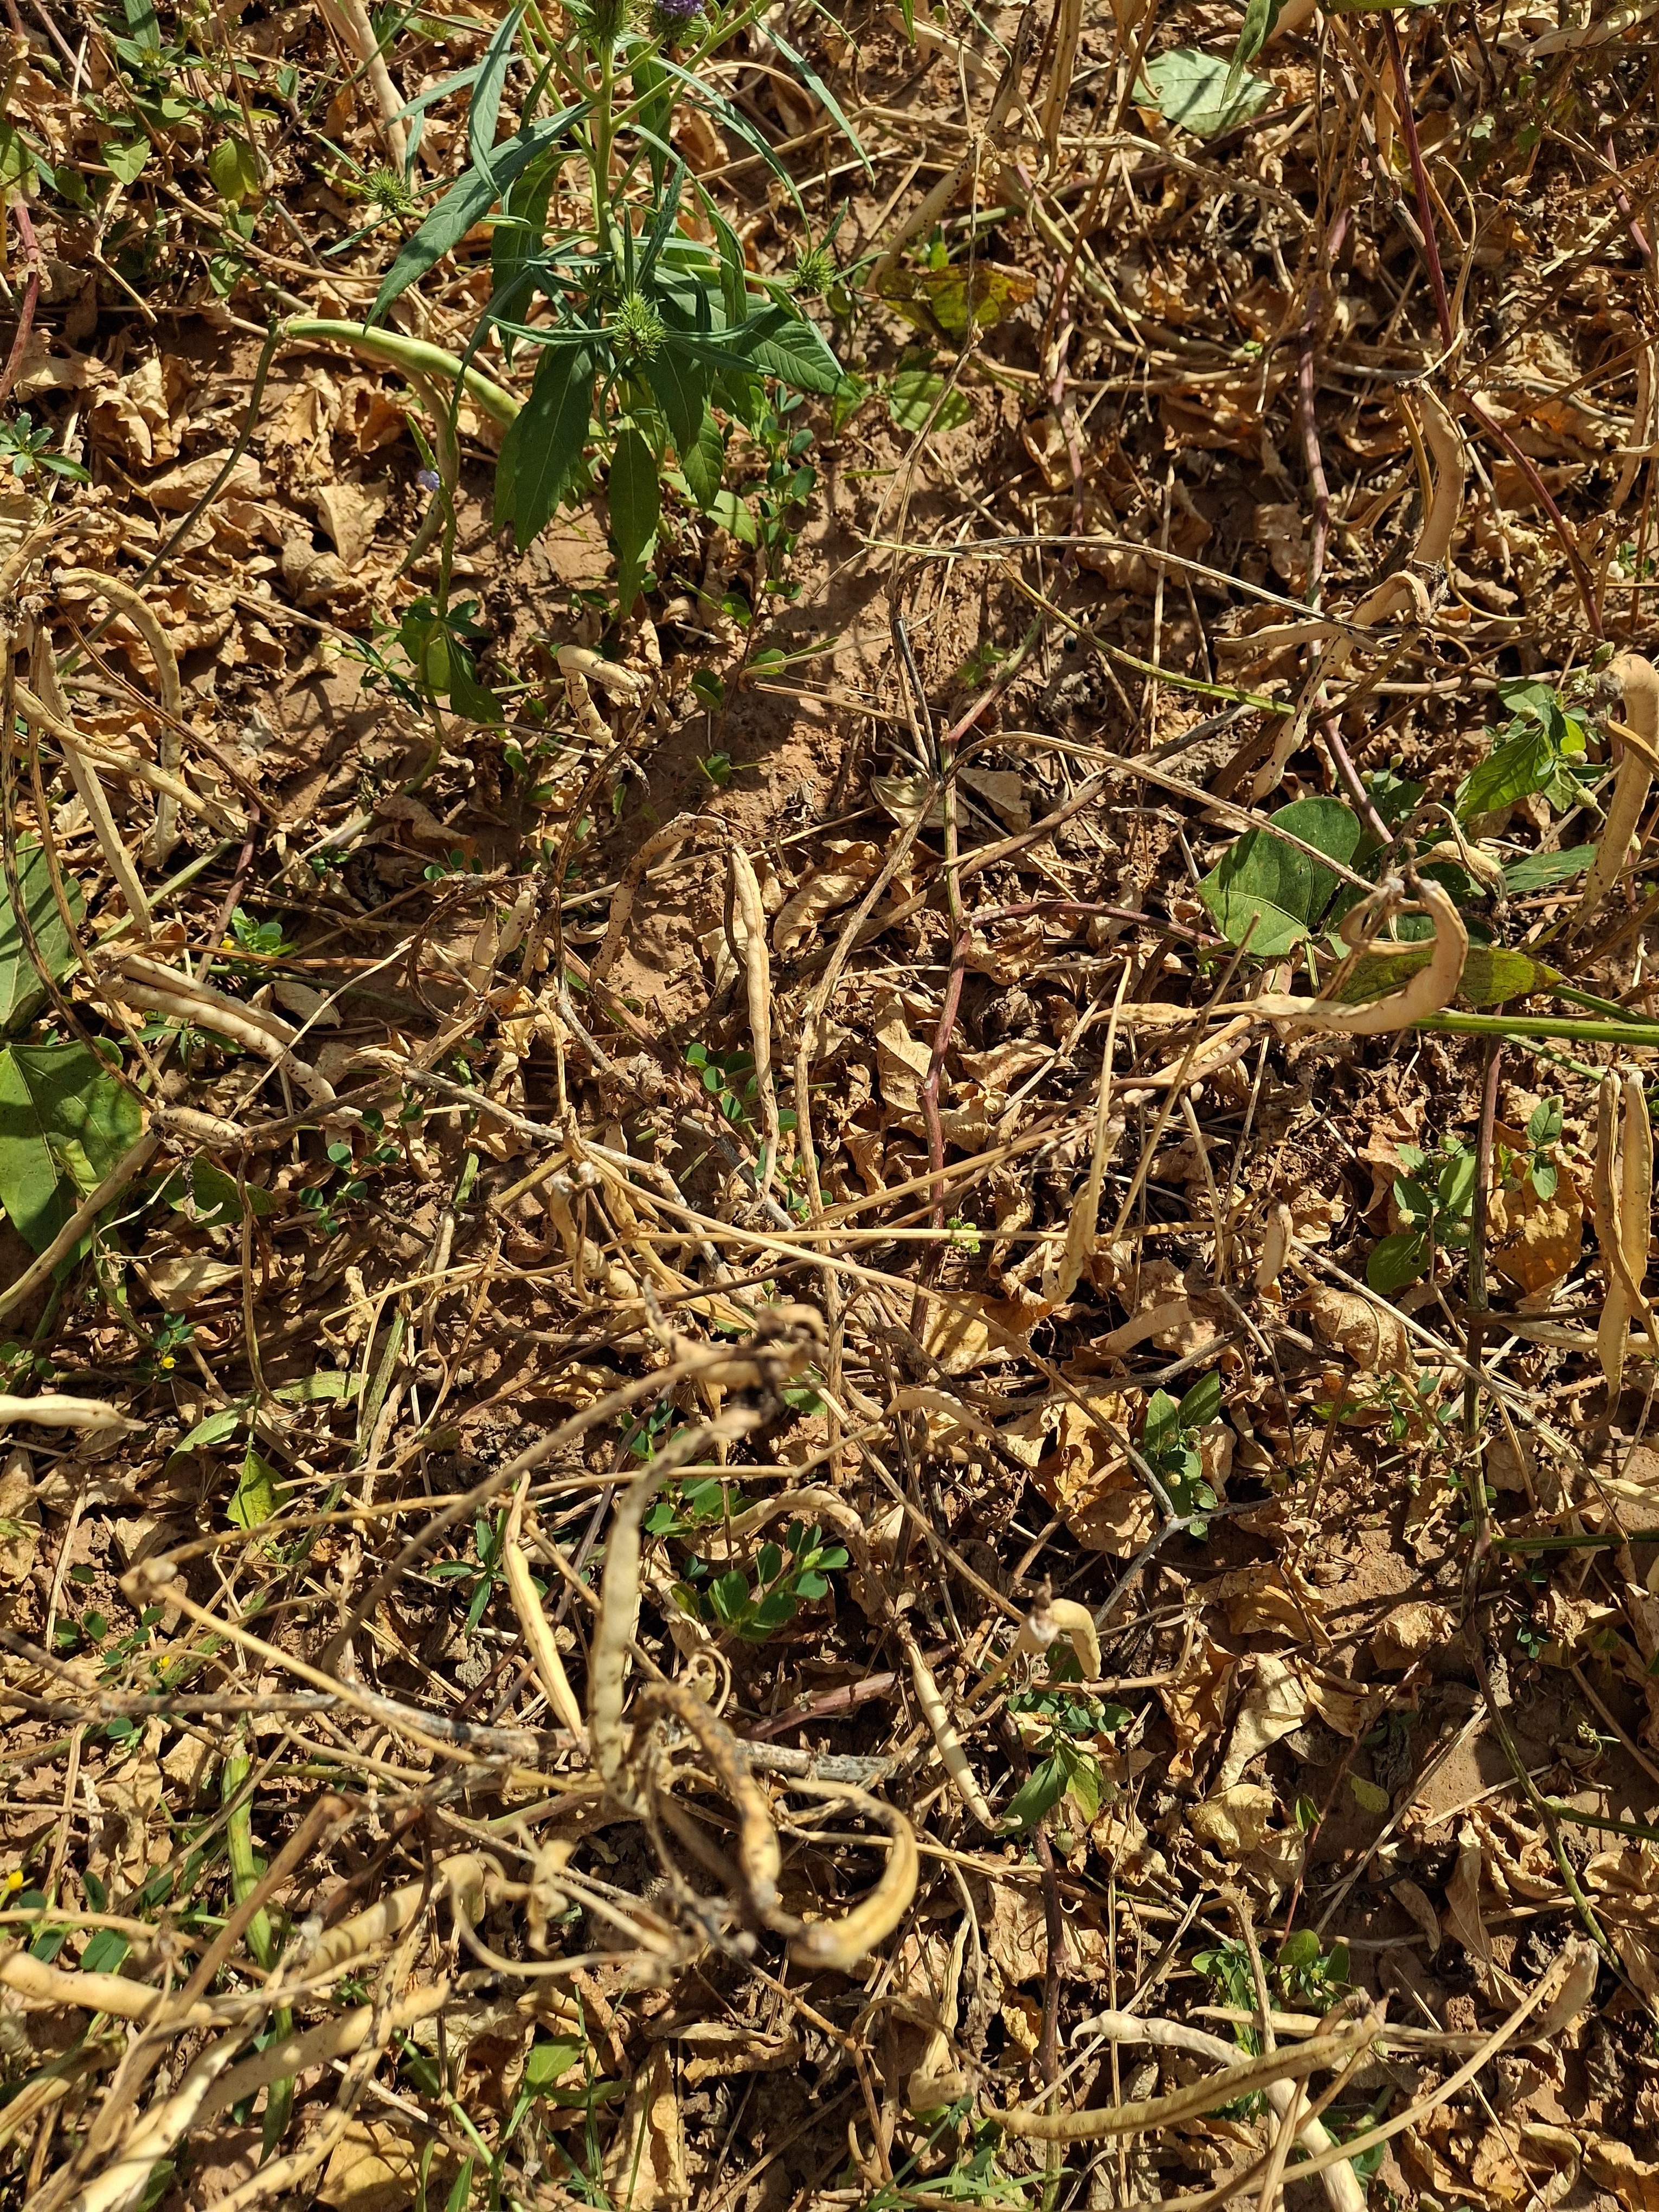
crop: cowpea
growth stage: maturity
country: Nigeria
